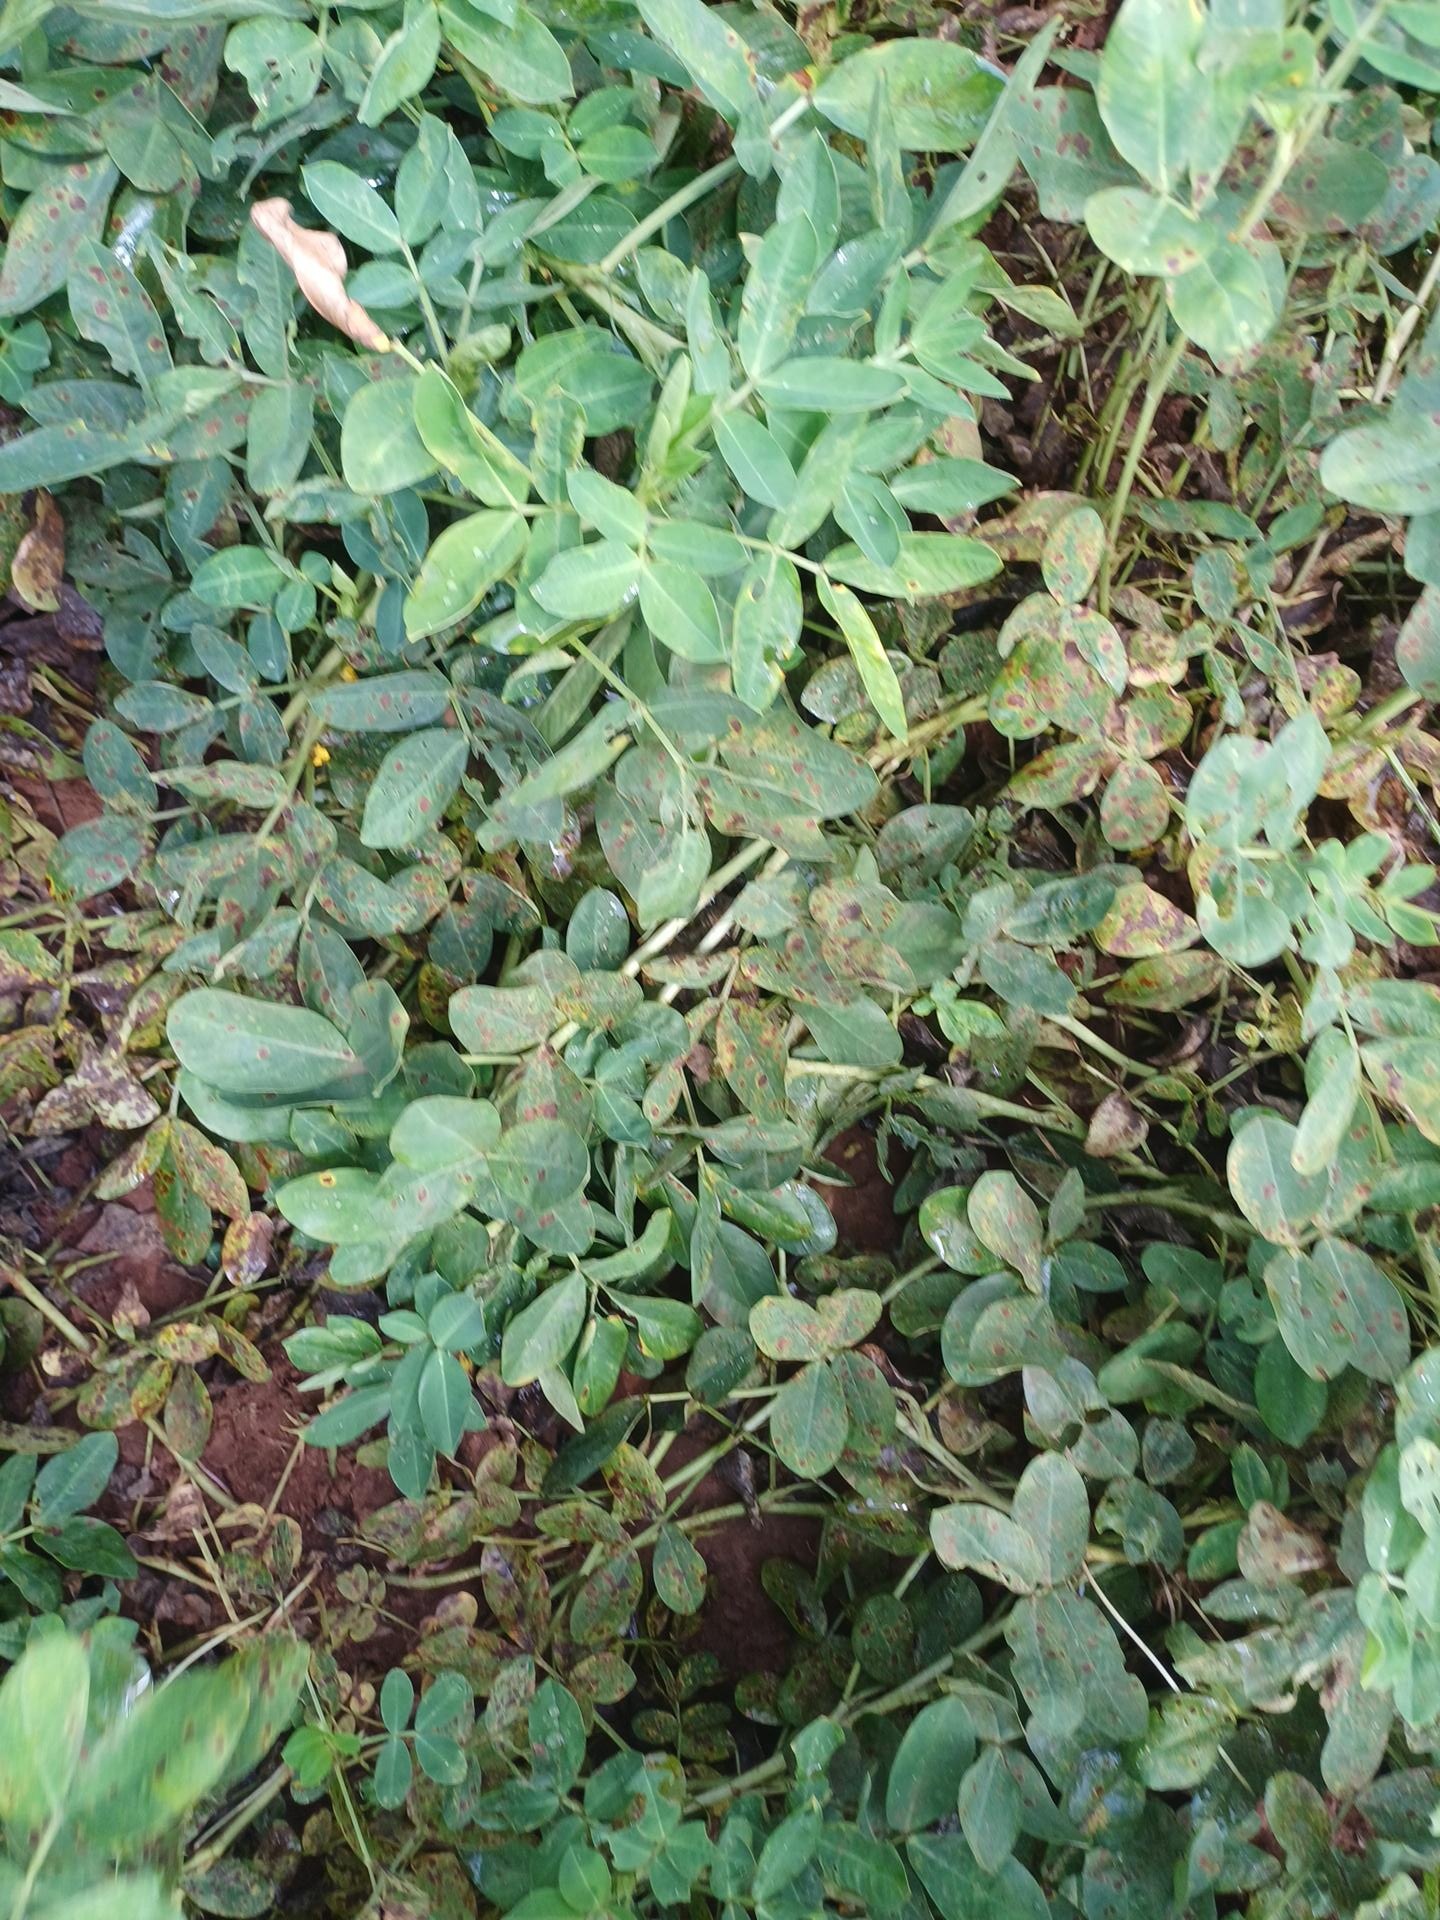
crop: groundnut
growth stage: pegging
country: Kenya
